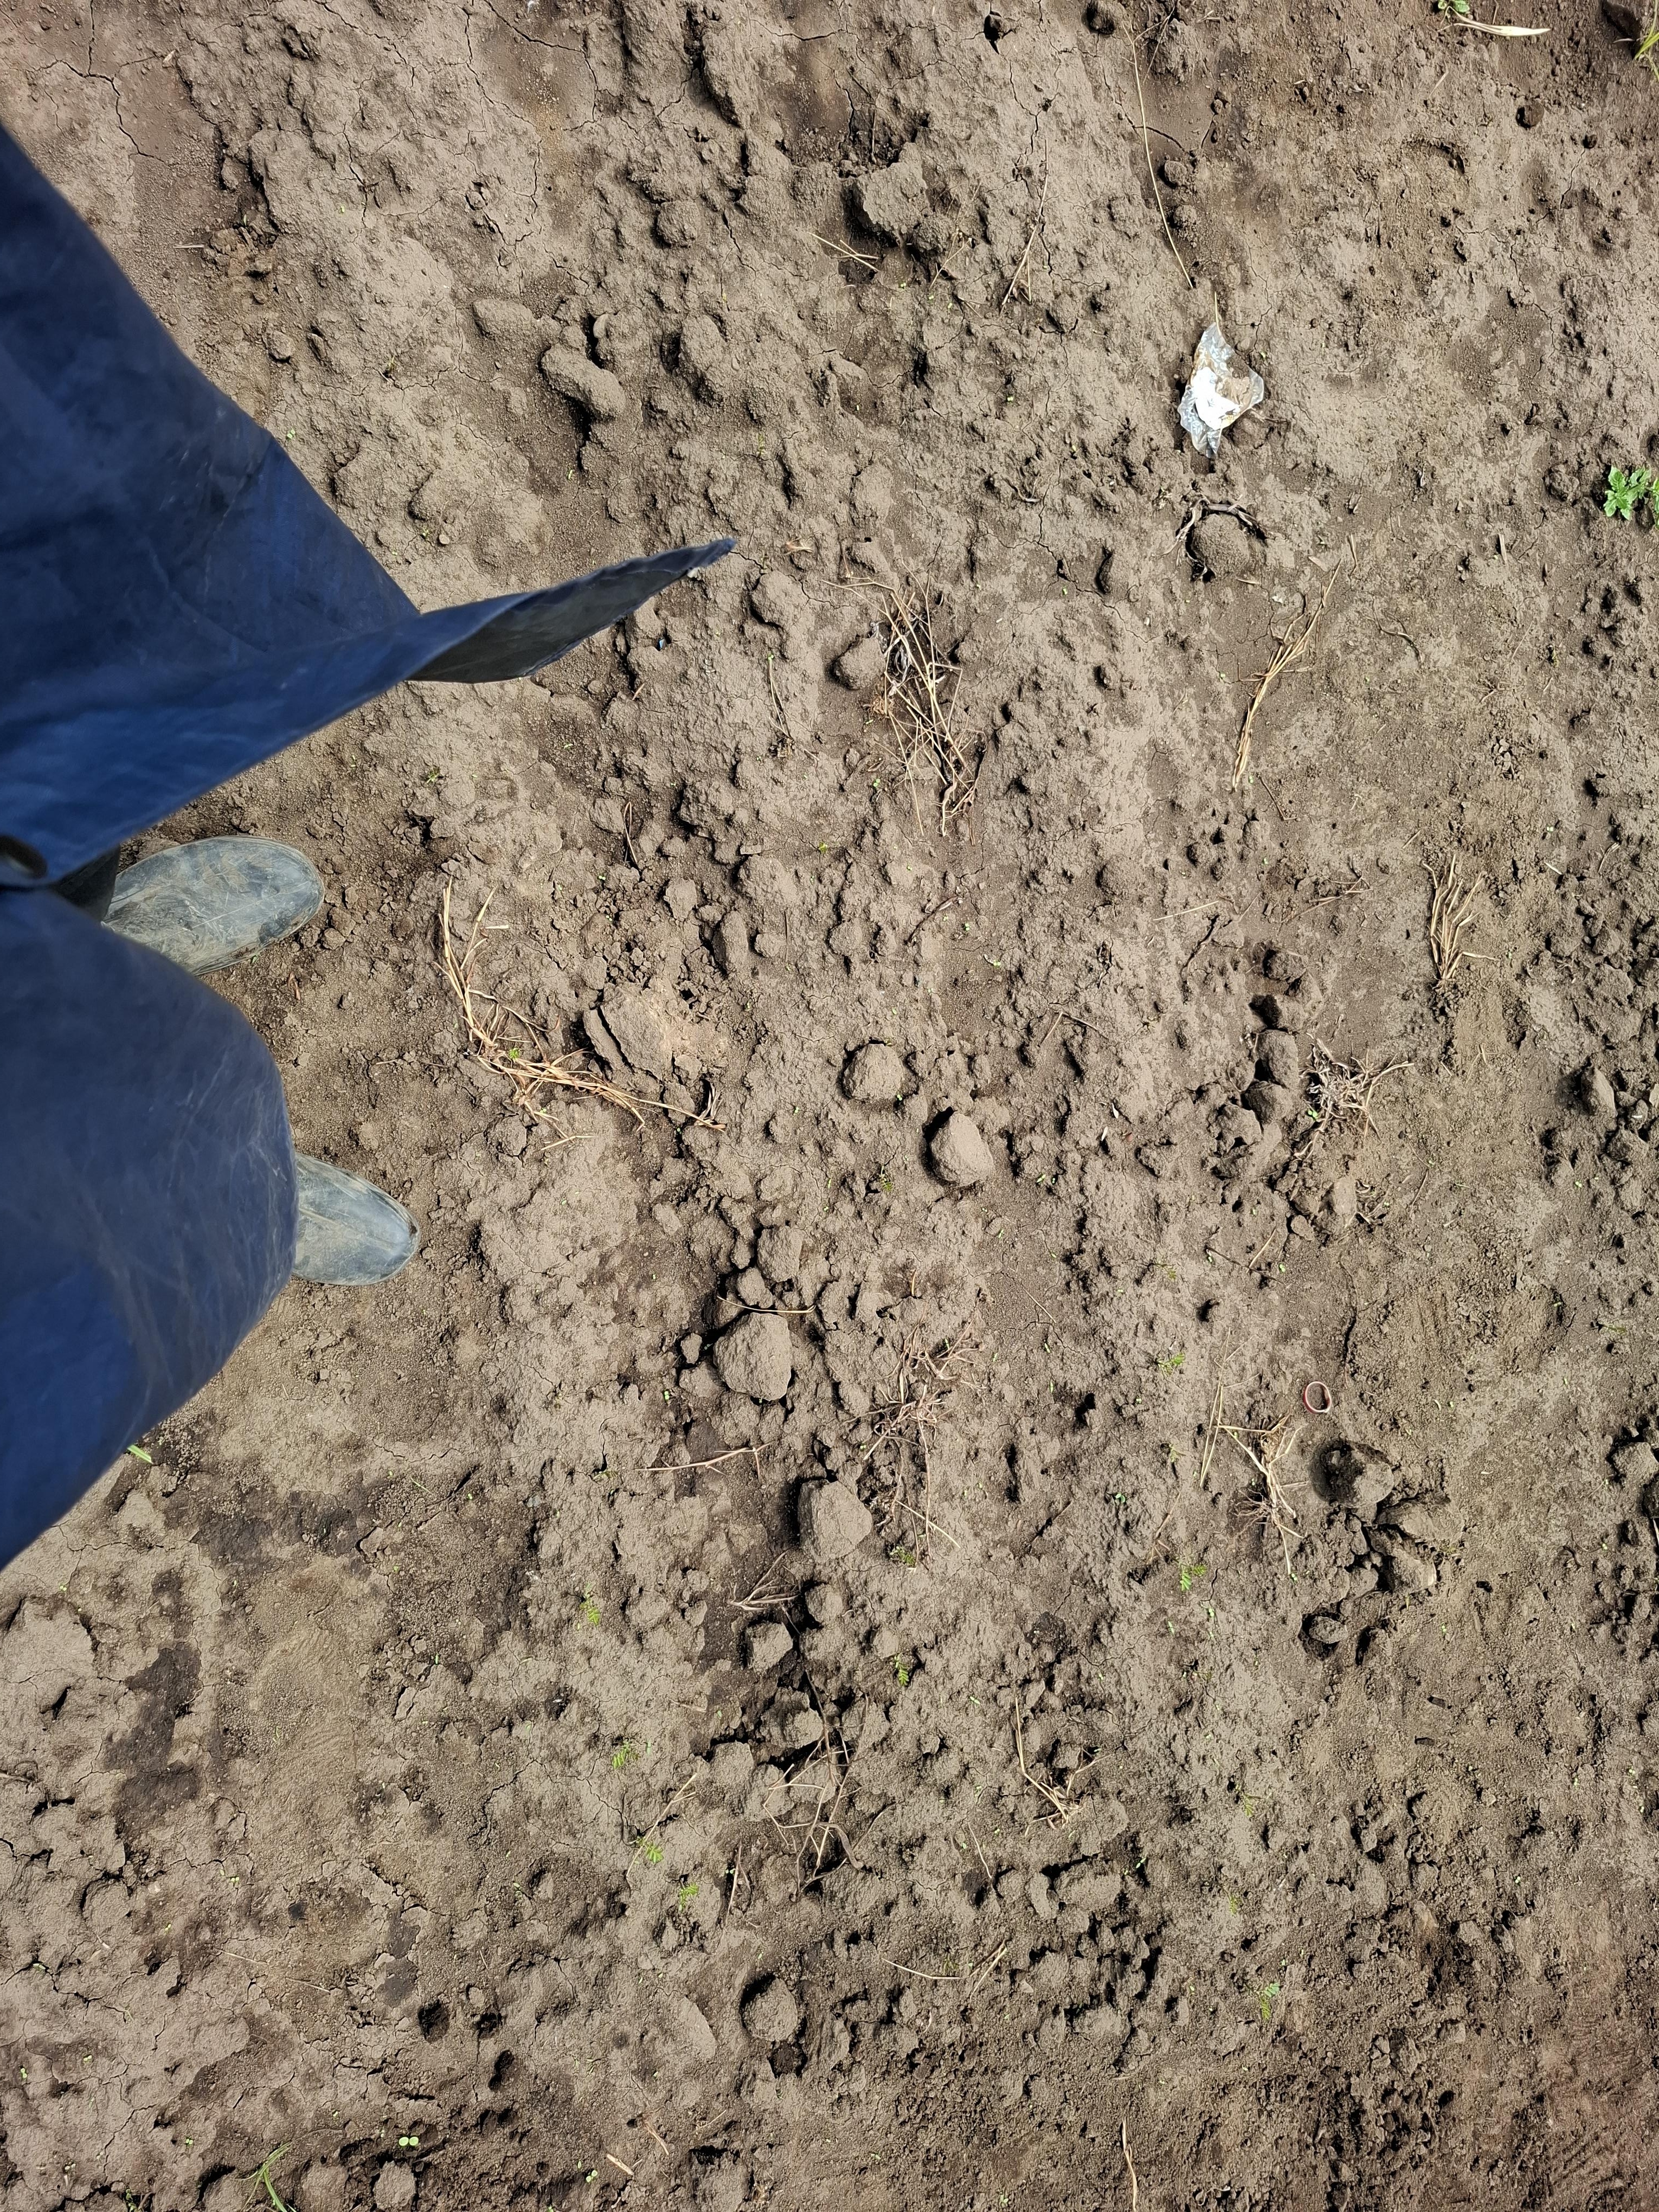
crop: chickpea
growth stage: emergence
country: Tanzania
